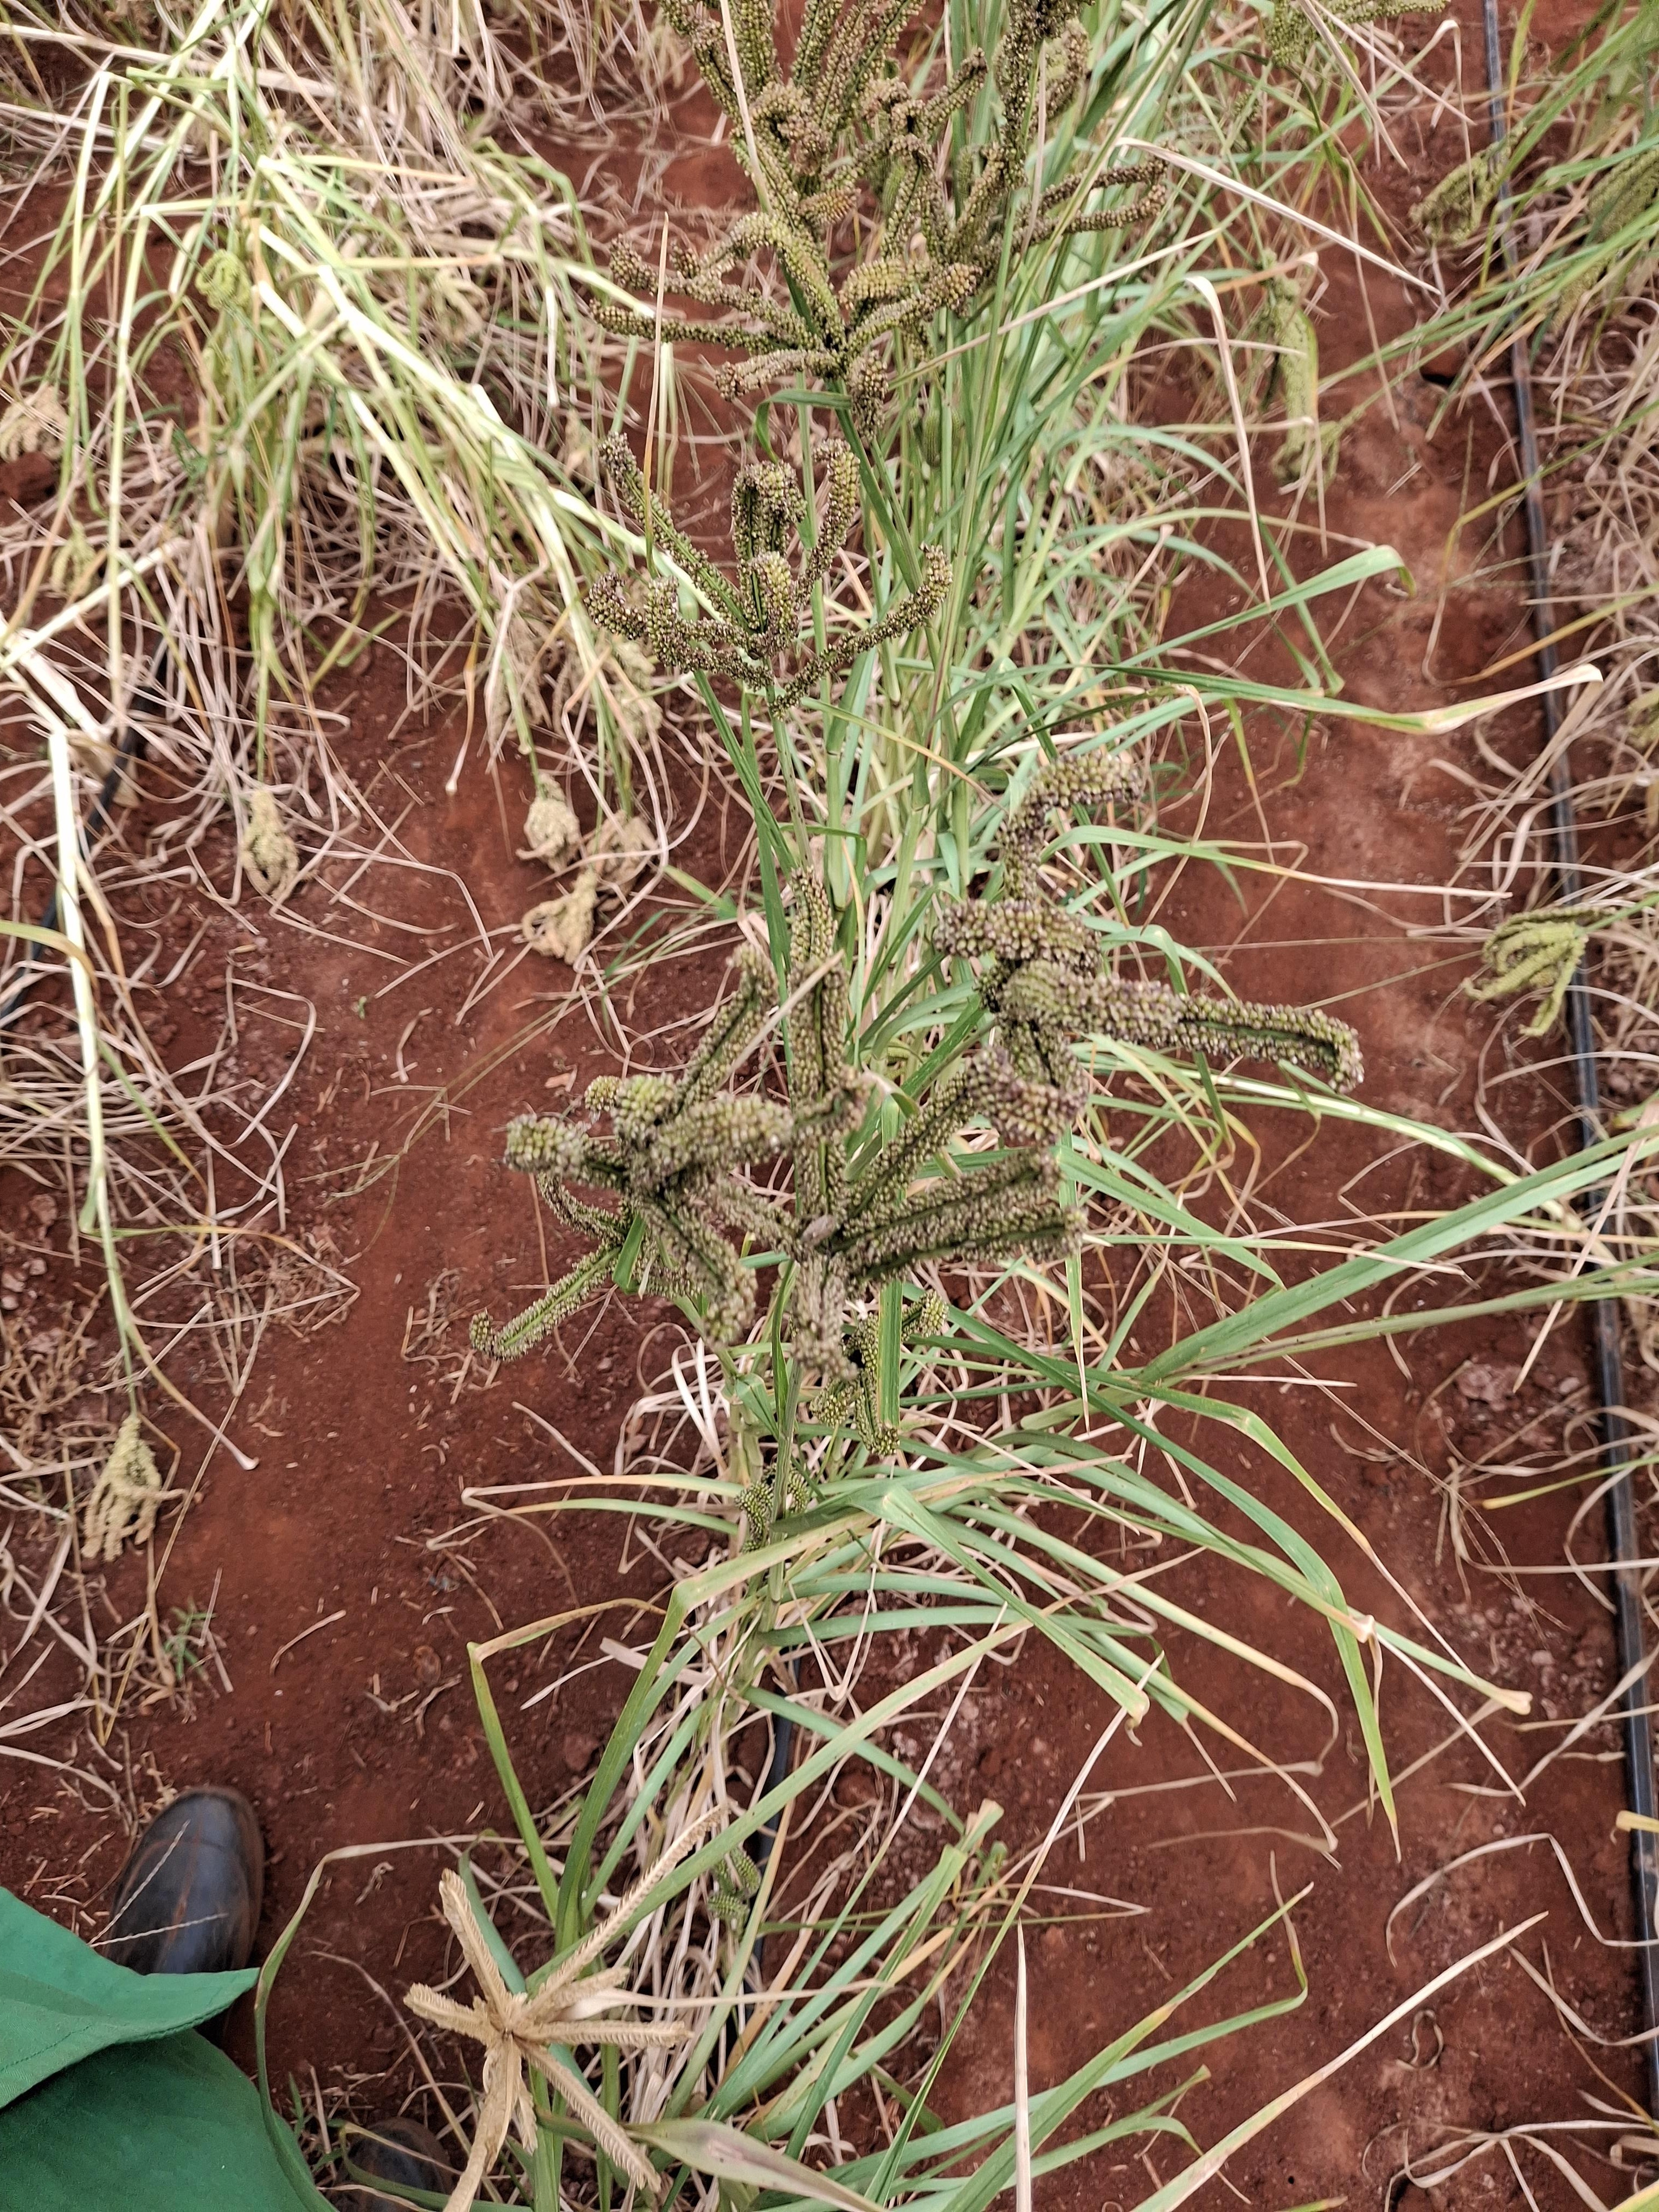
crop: finger millet
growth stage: filling grain
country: Kenya
